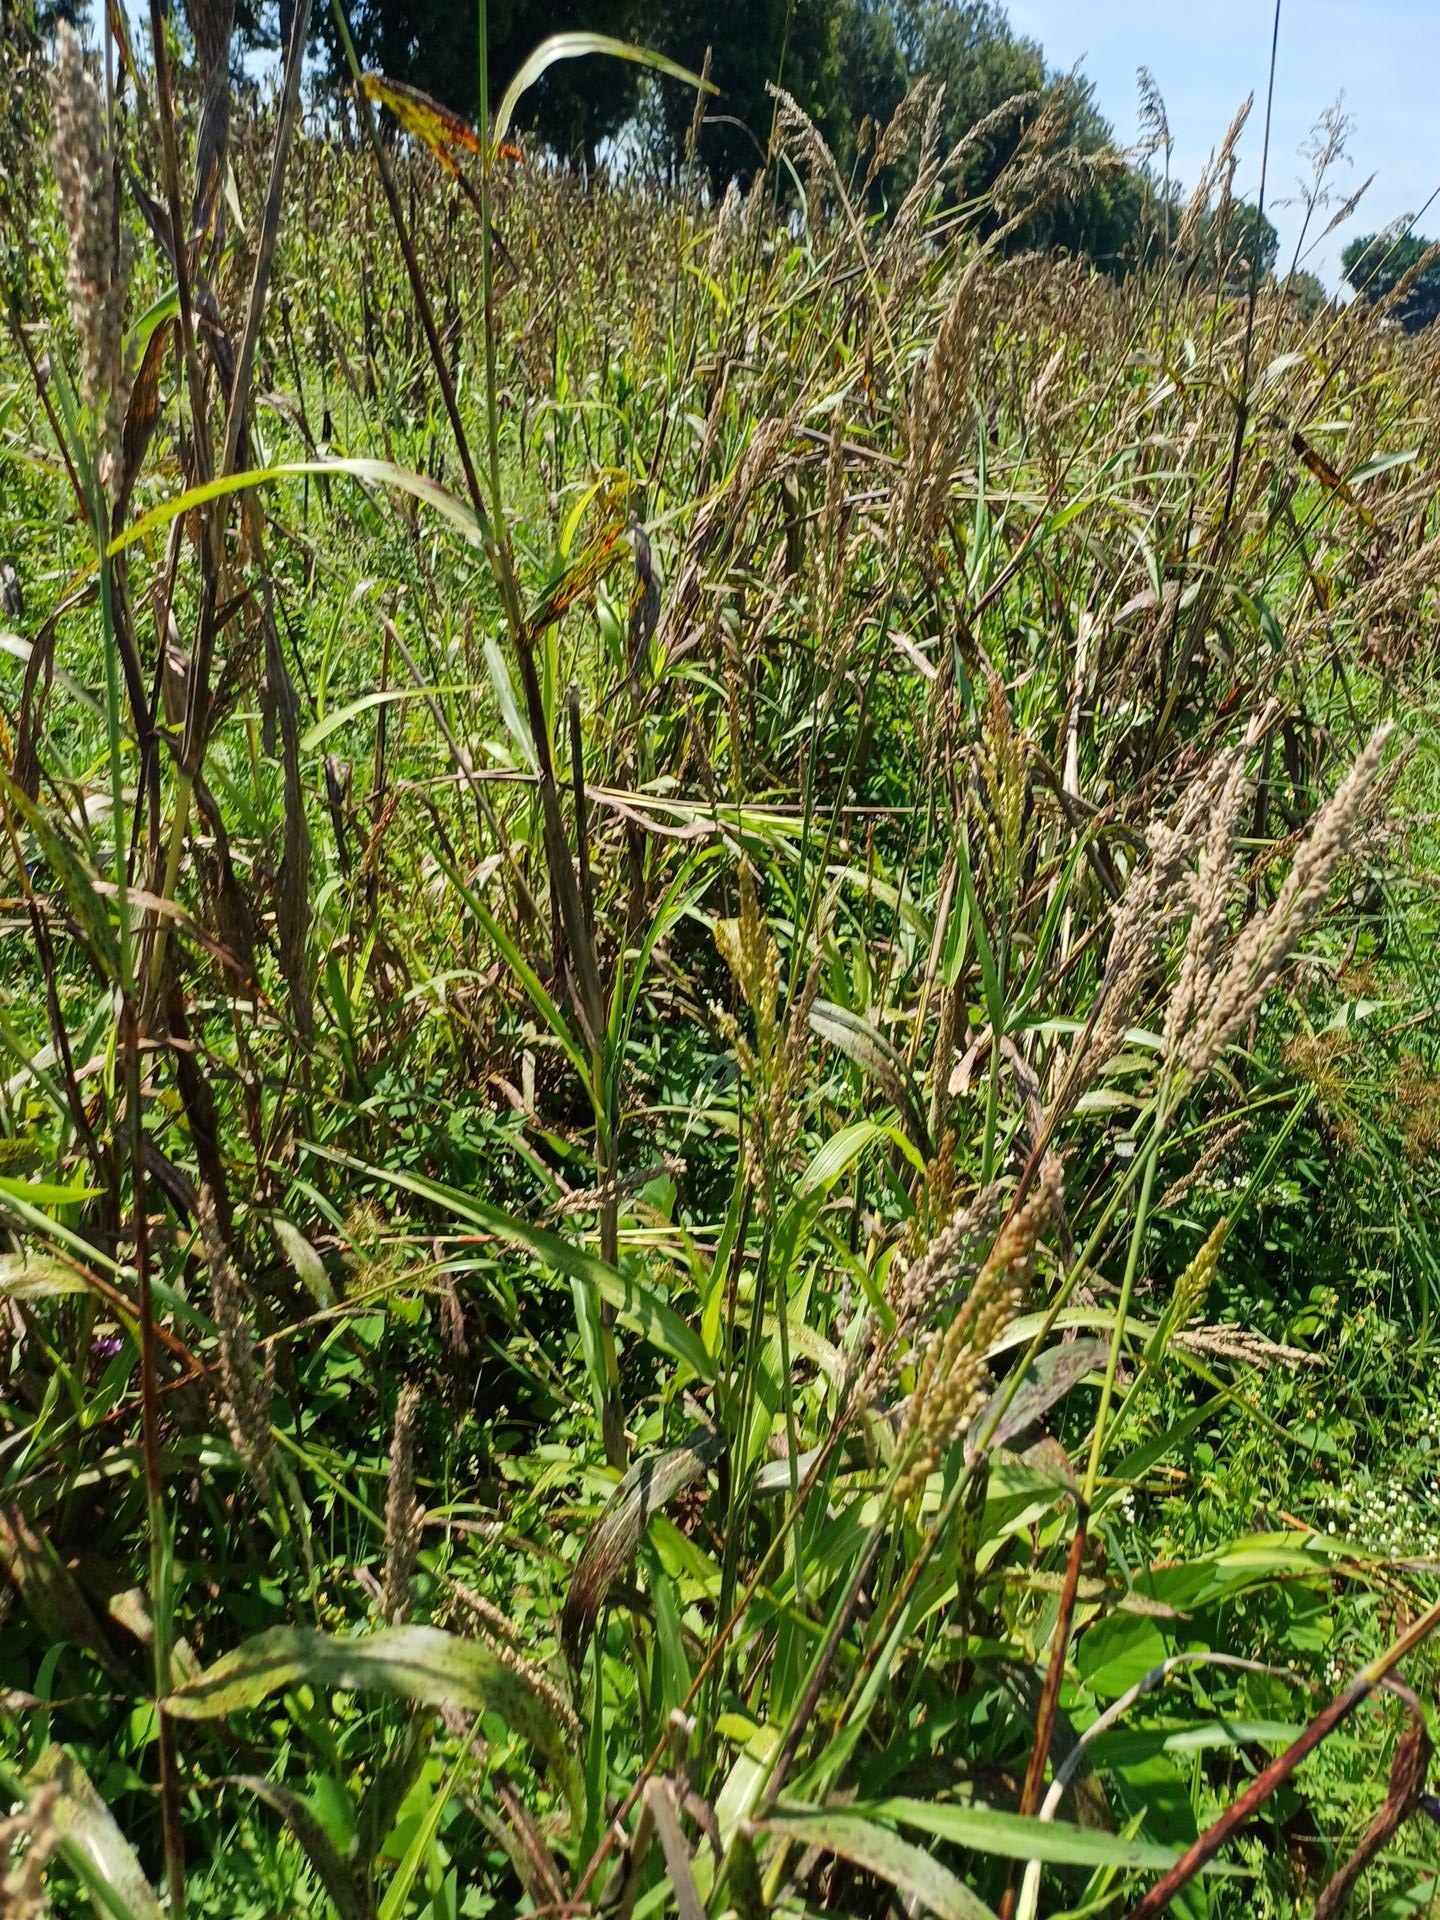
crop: sorghum
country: Kenya
